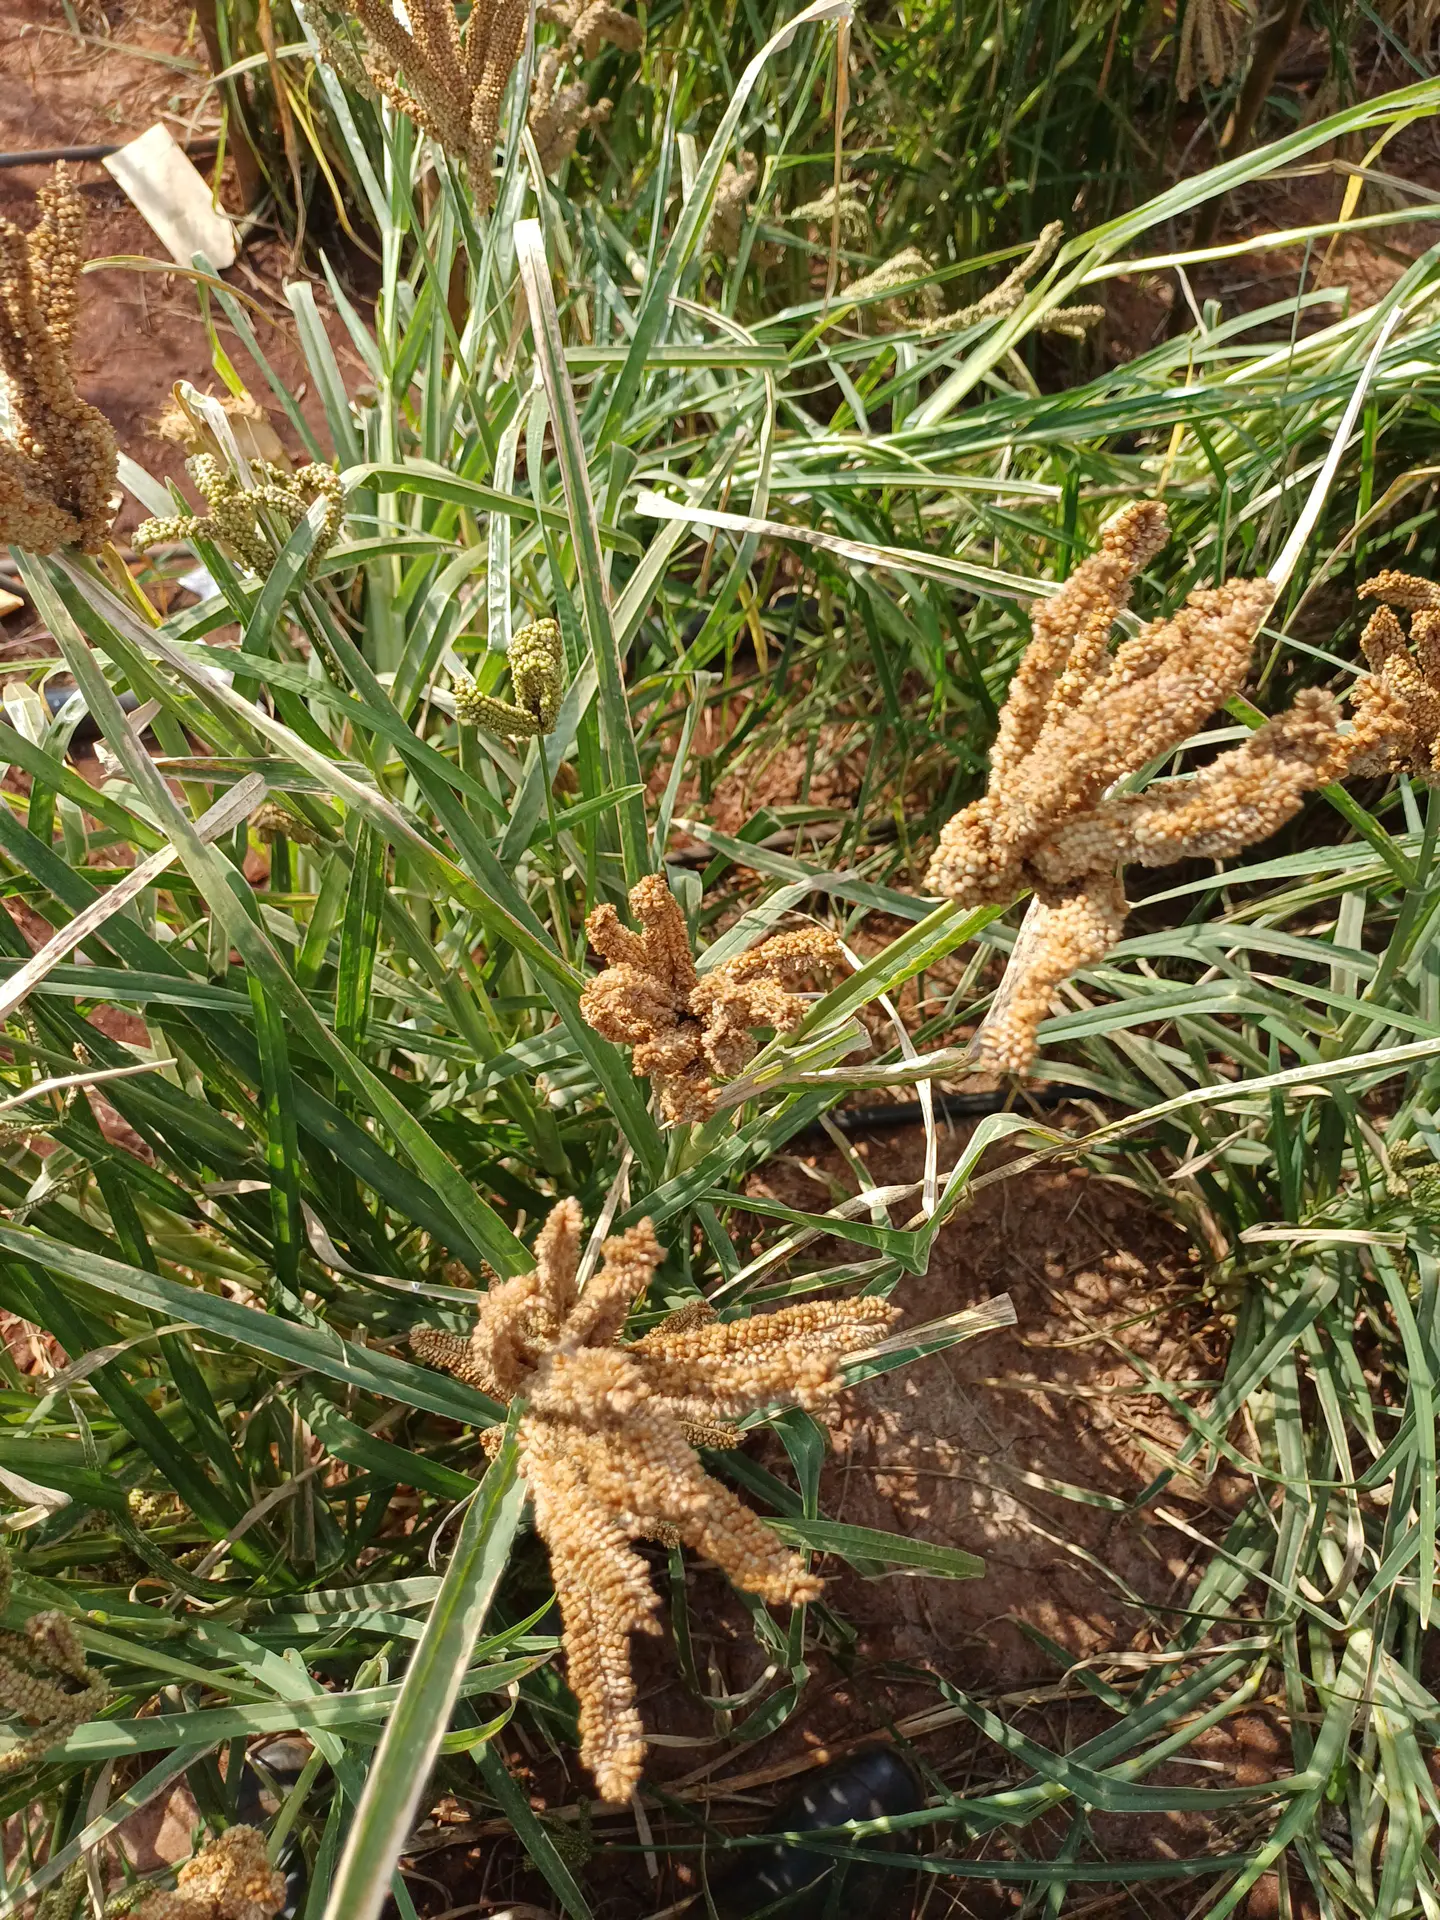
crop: finger millet
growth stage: maturity
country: Kenya
